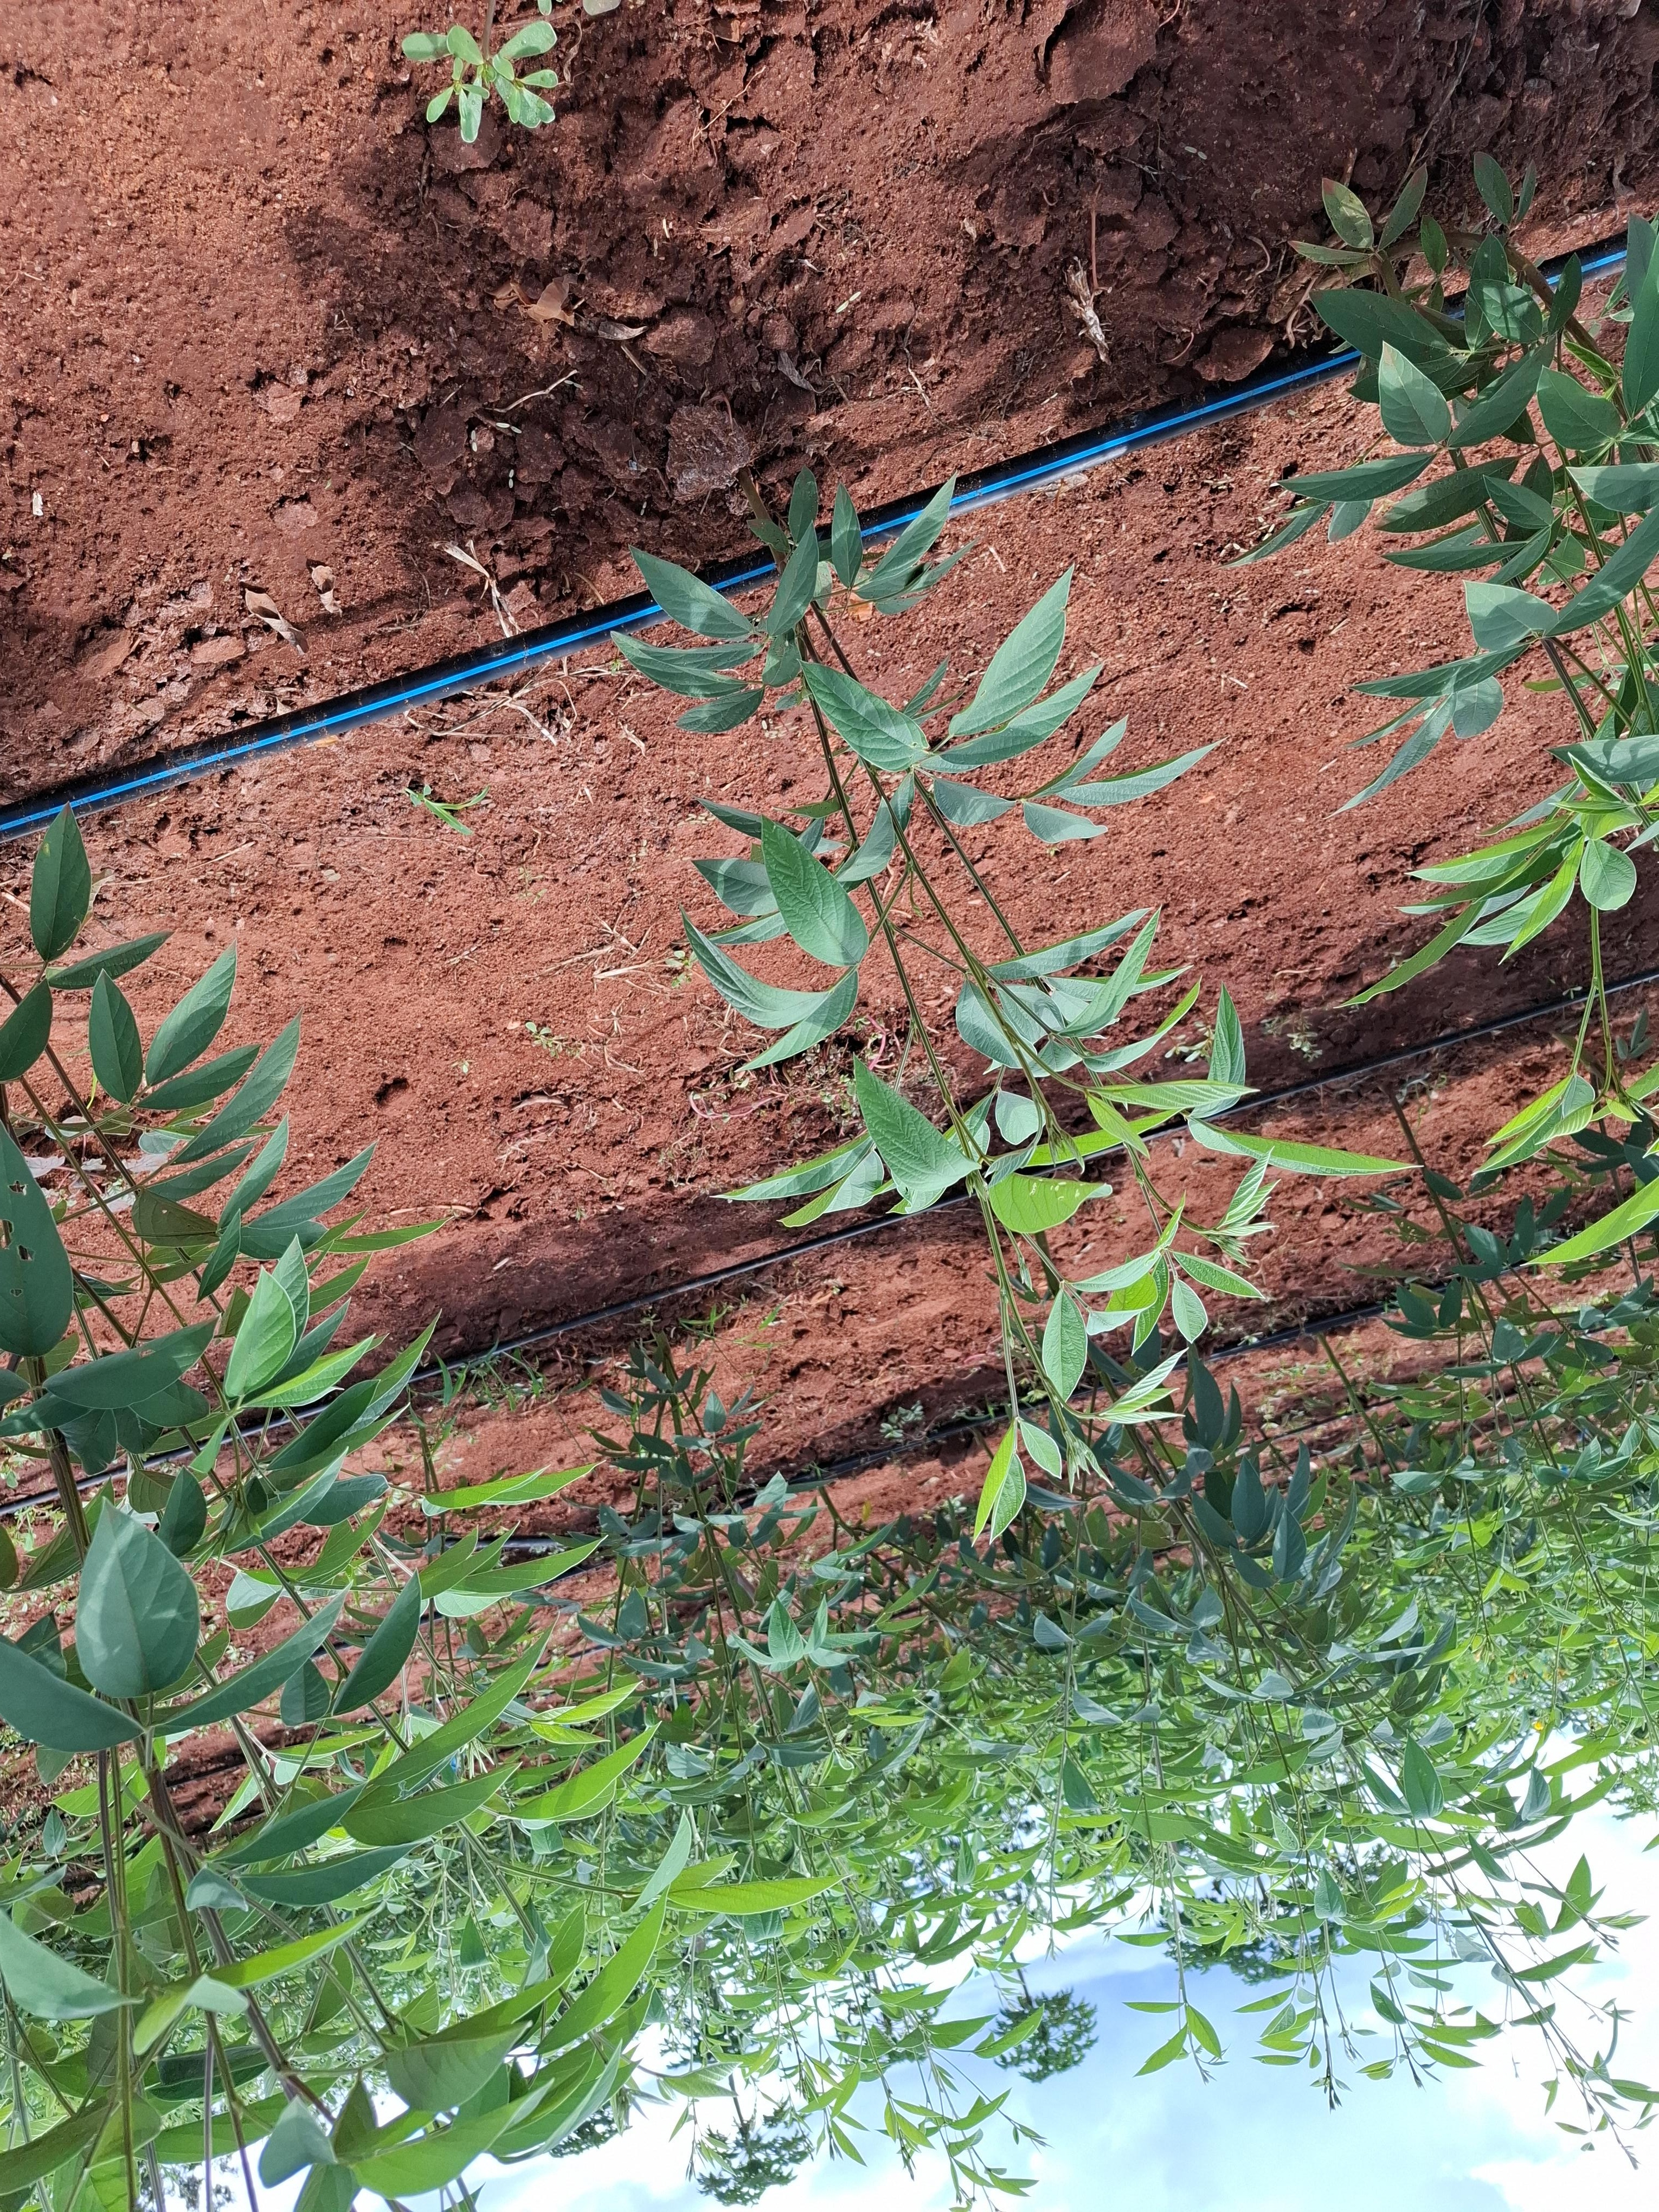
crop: pigeonpea
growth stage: flowering
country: Kenya
